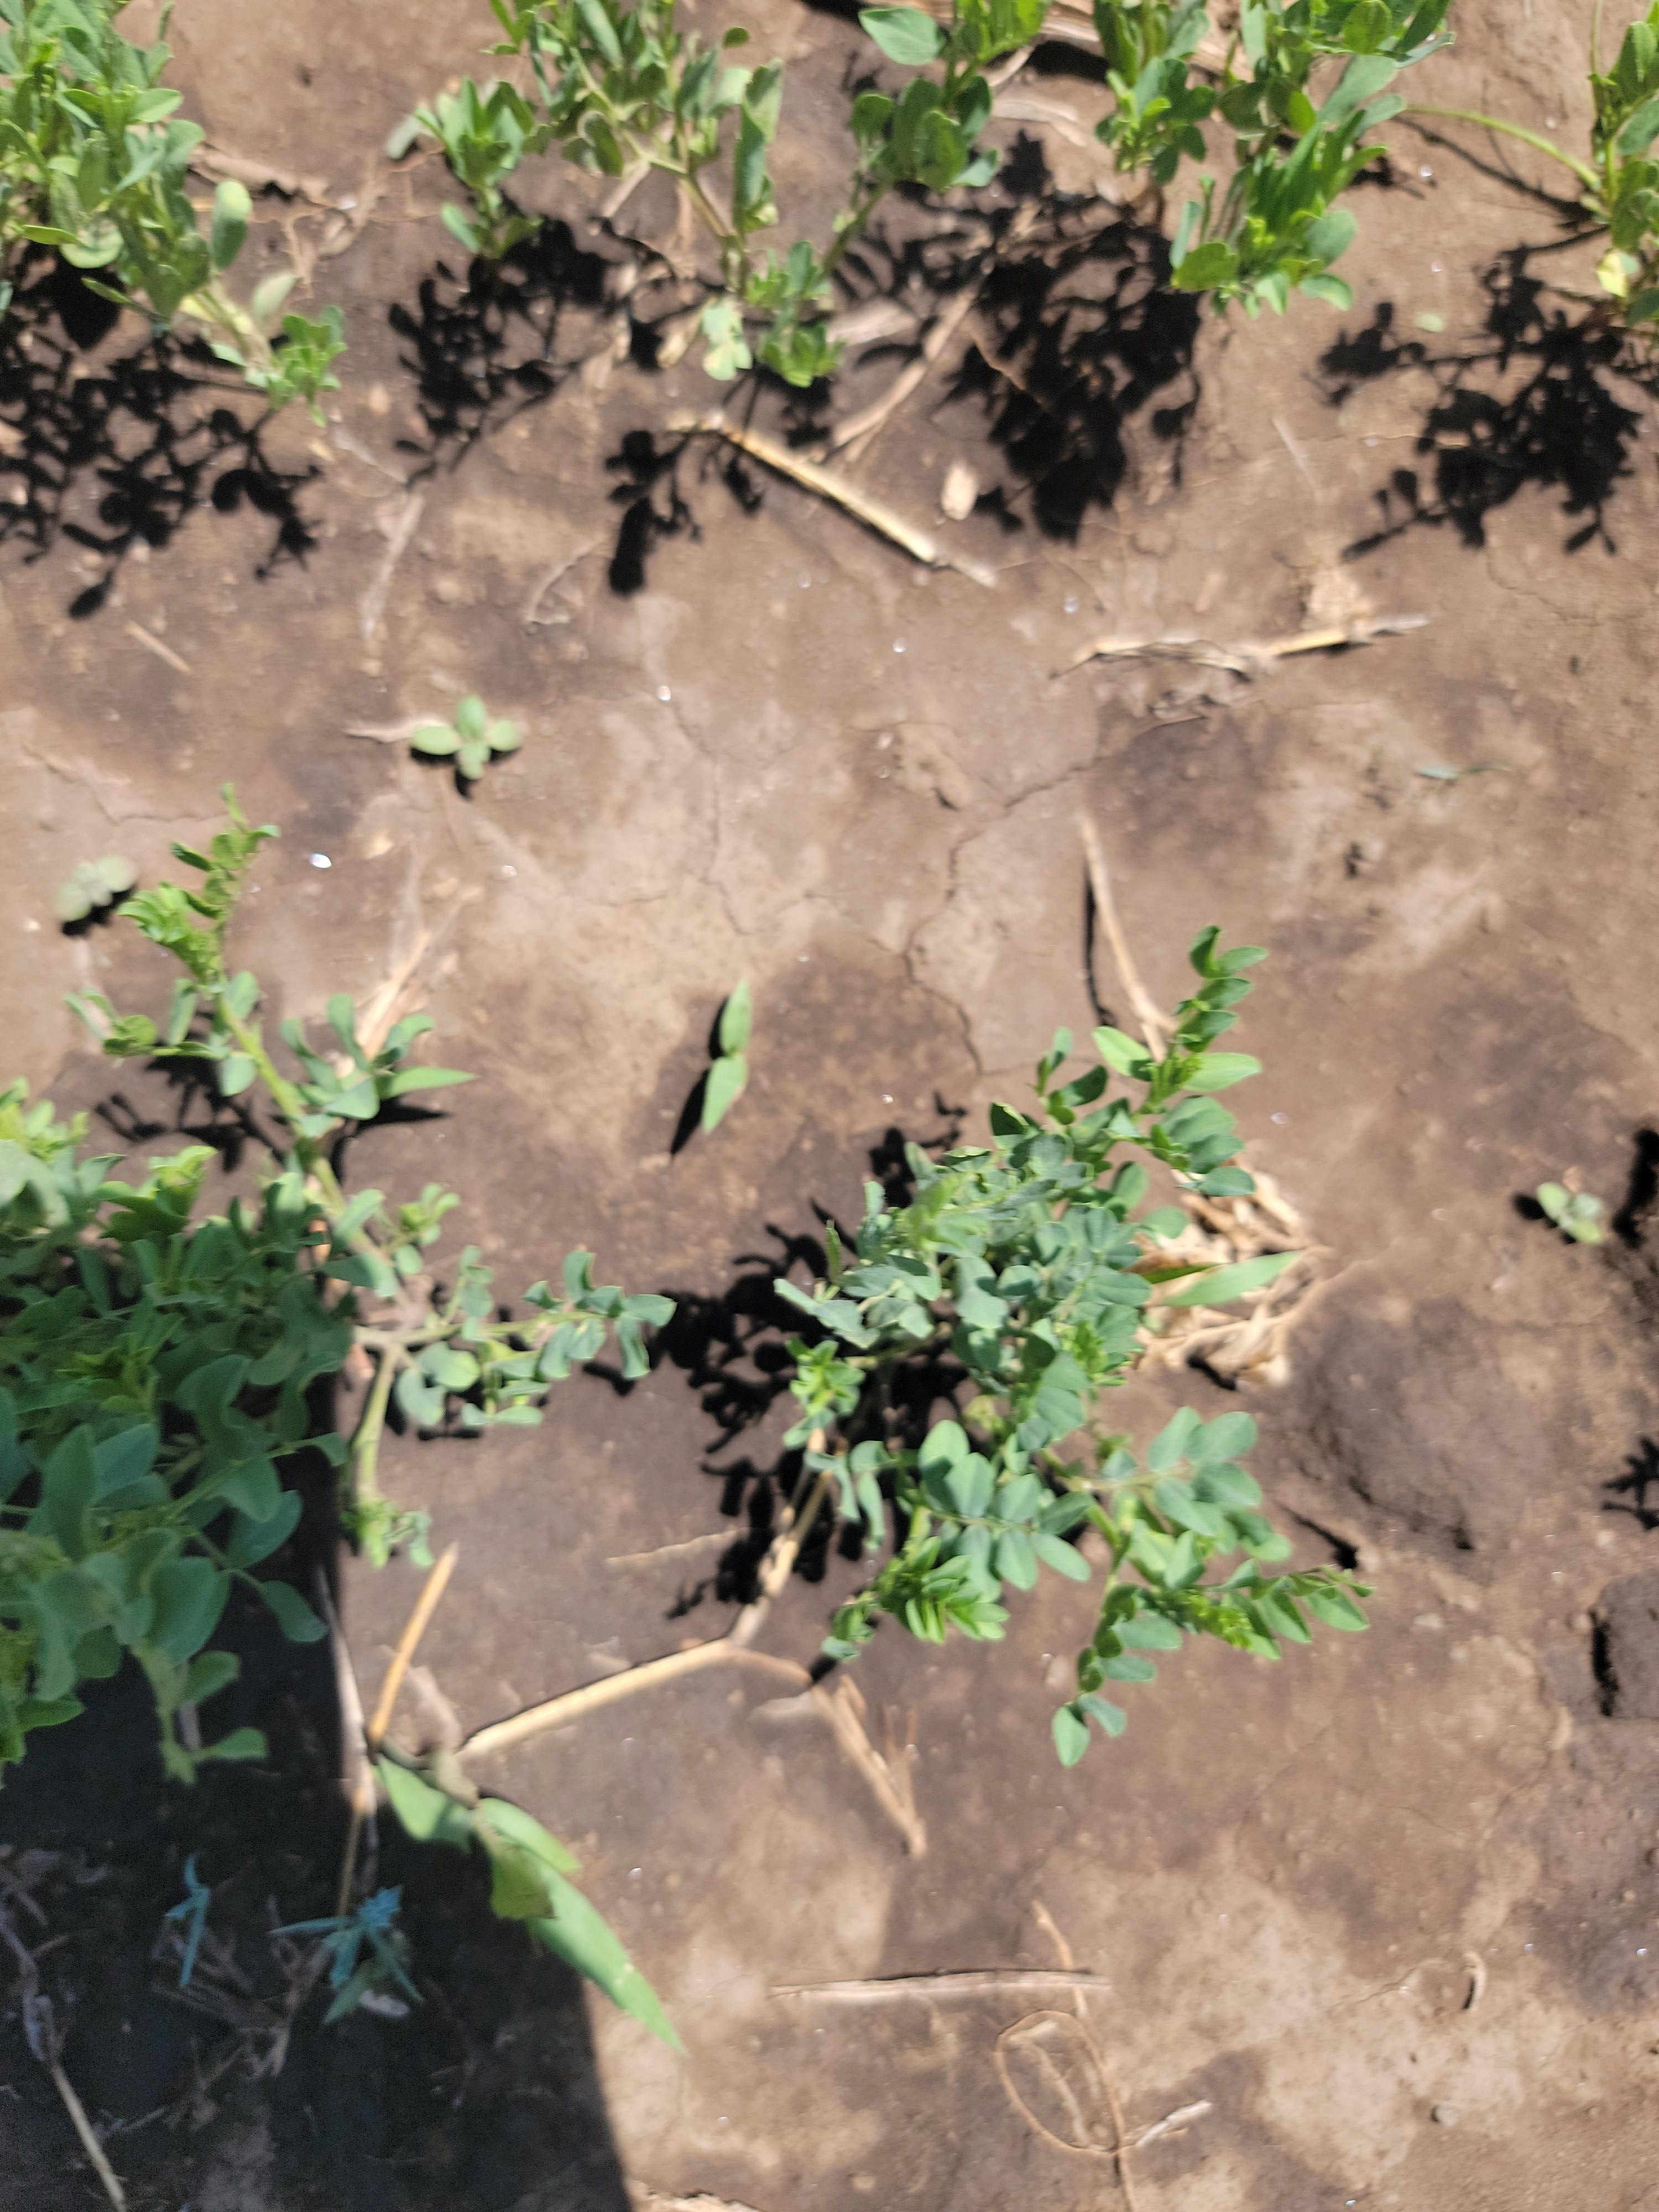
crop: lentil
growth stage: vegetative
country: Tanzania
